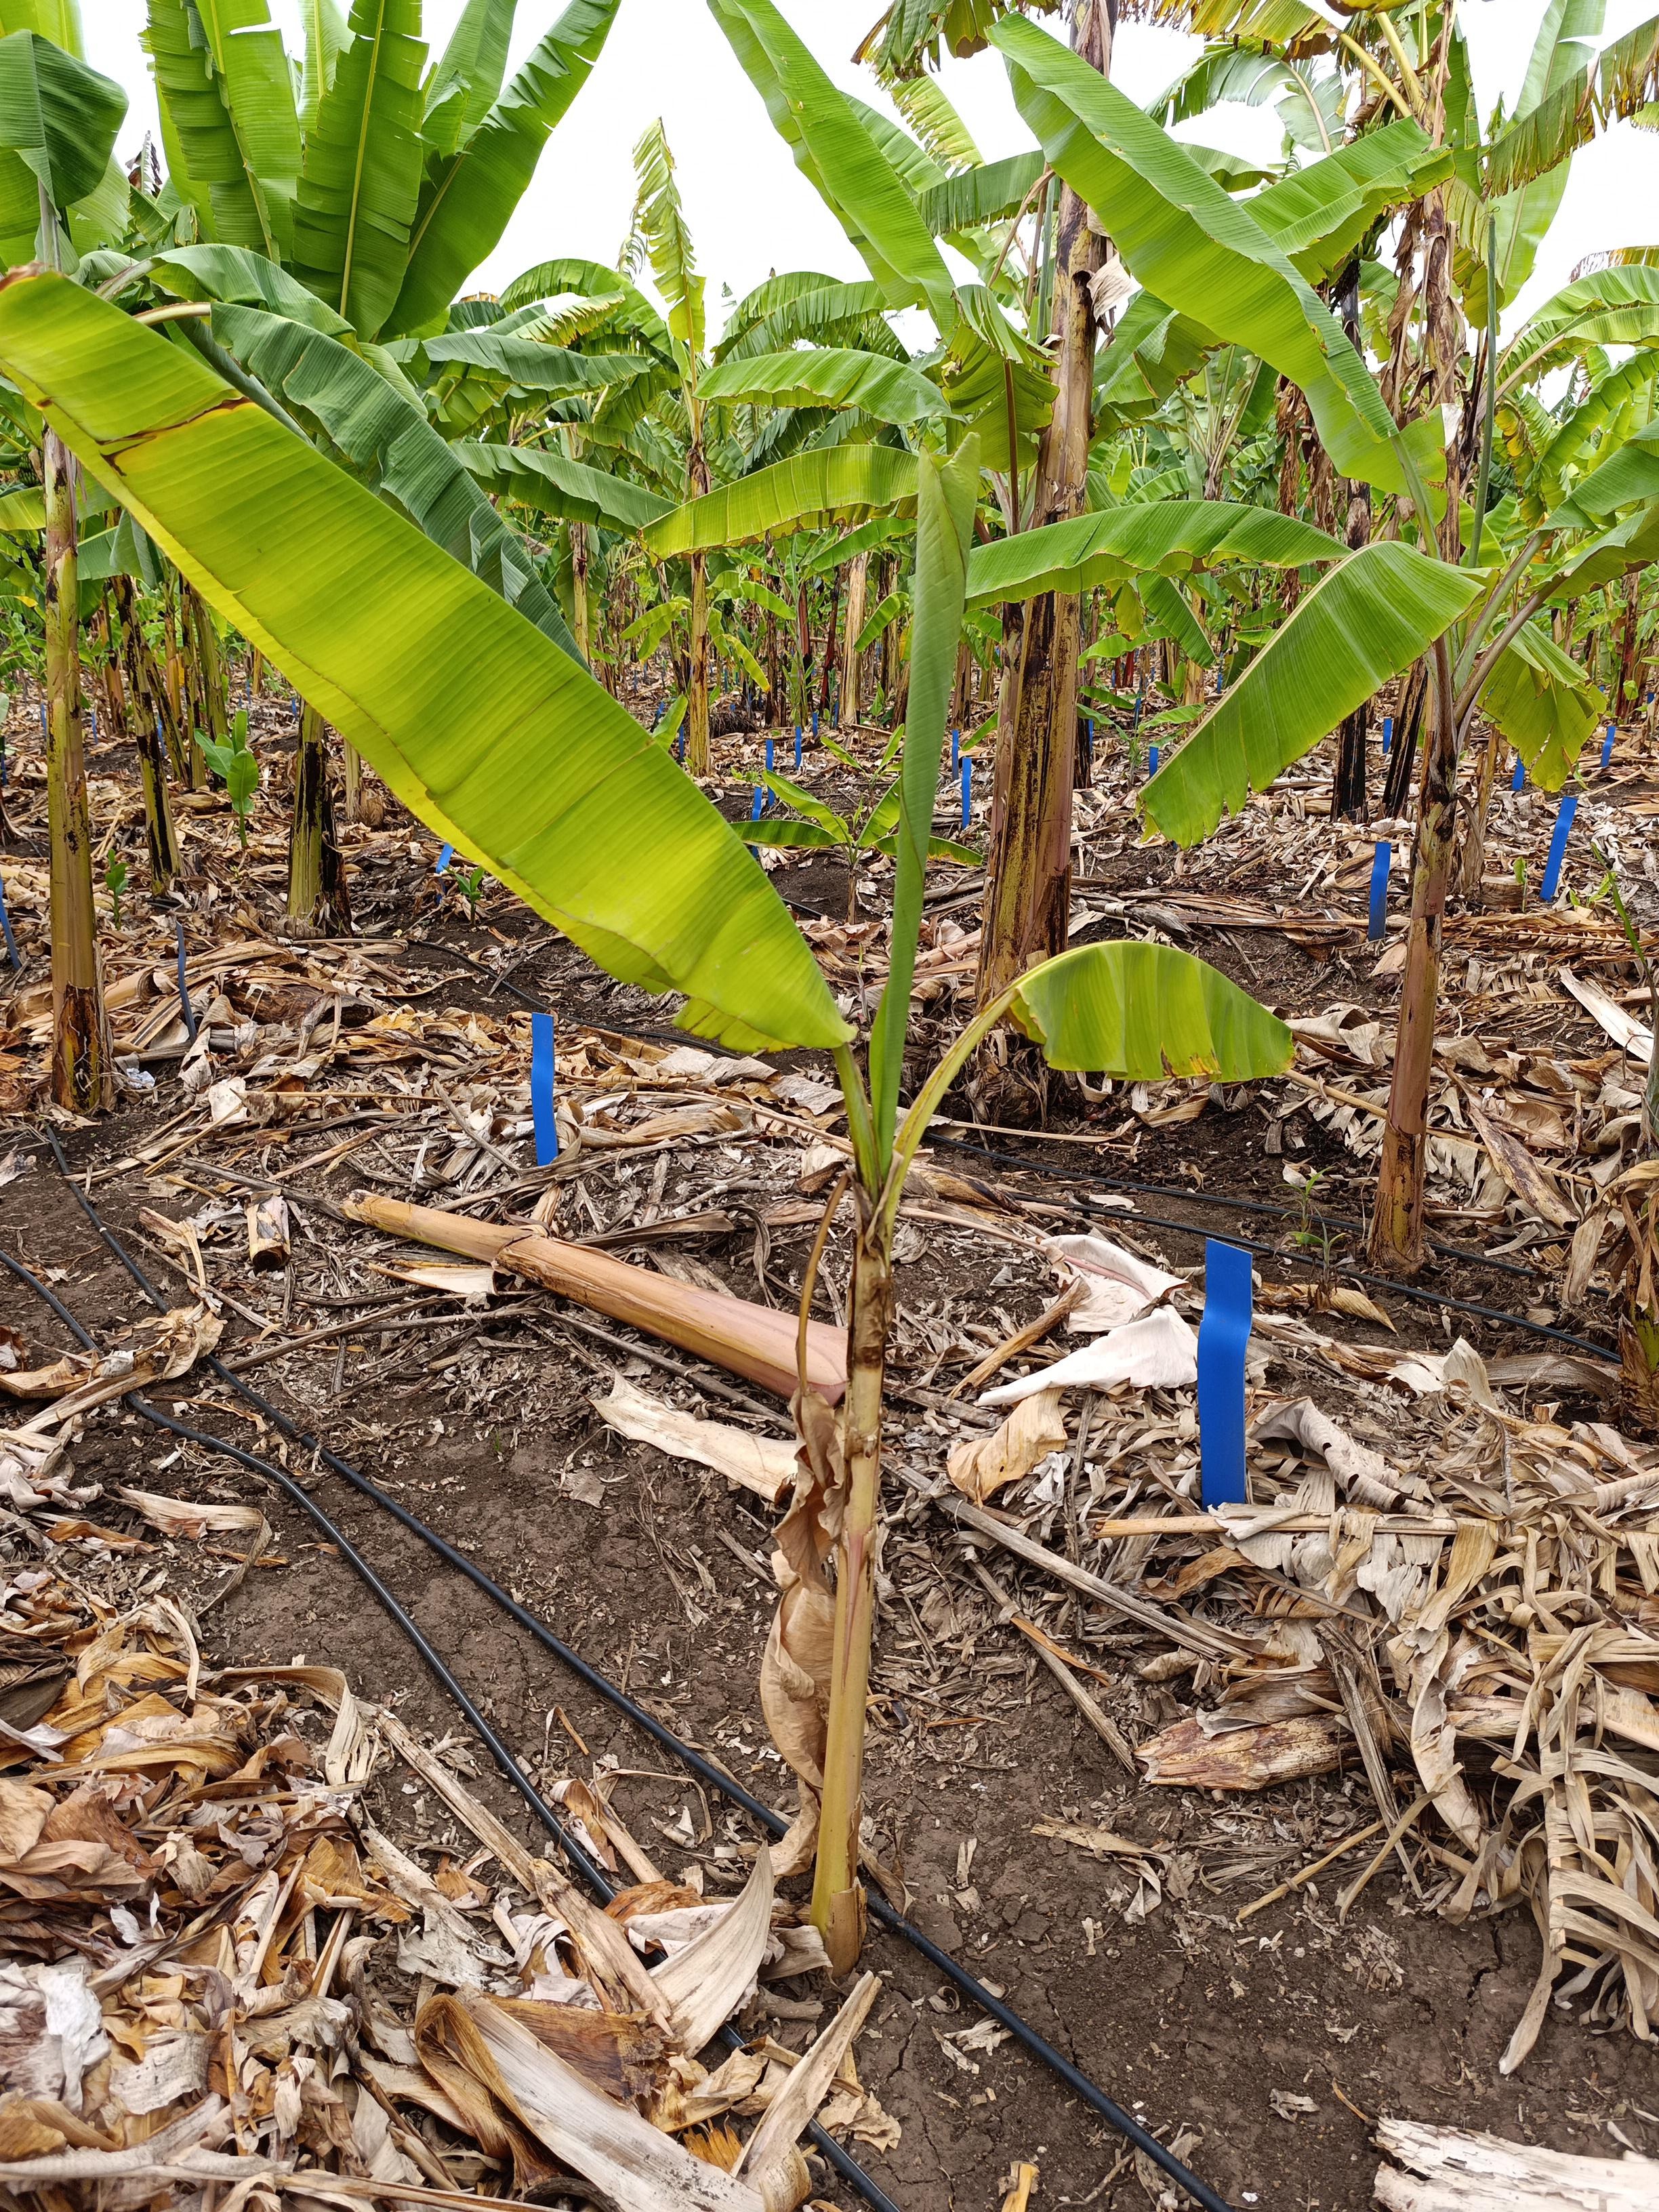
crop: banana
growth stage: vegetative
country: Tanzania
